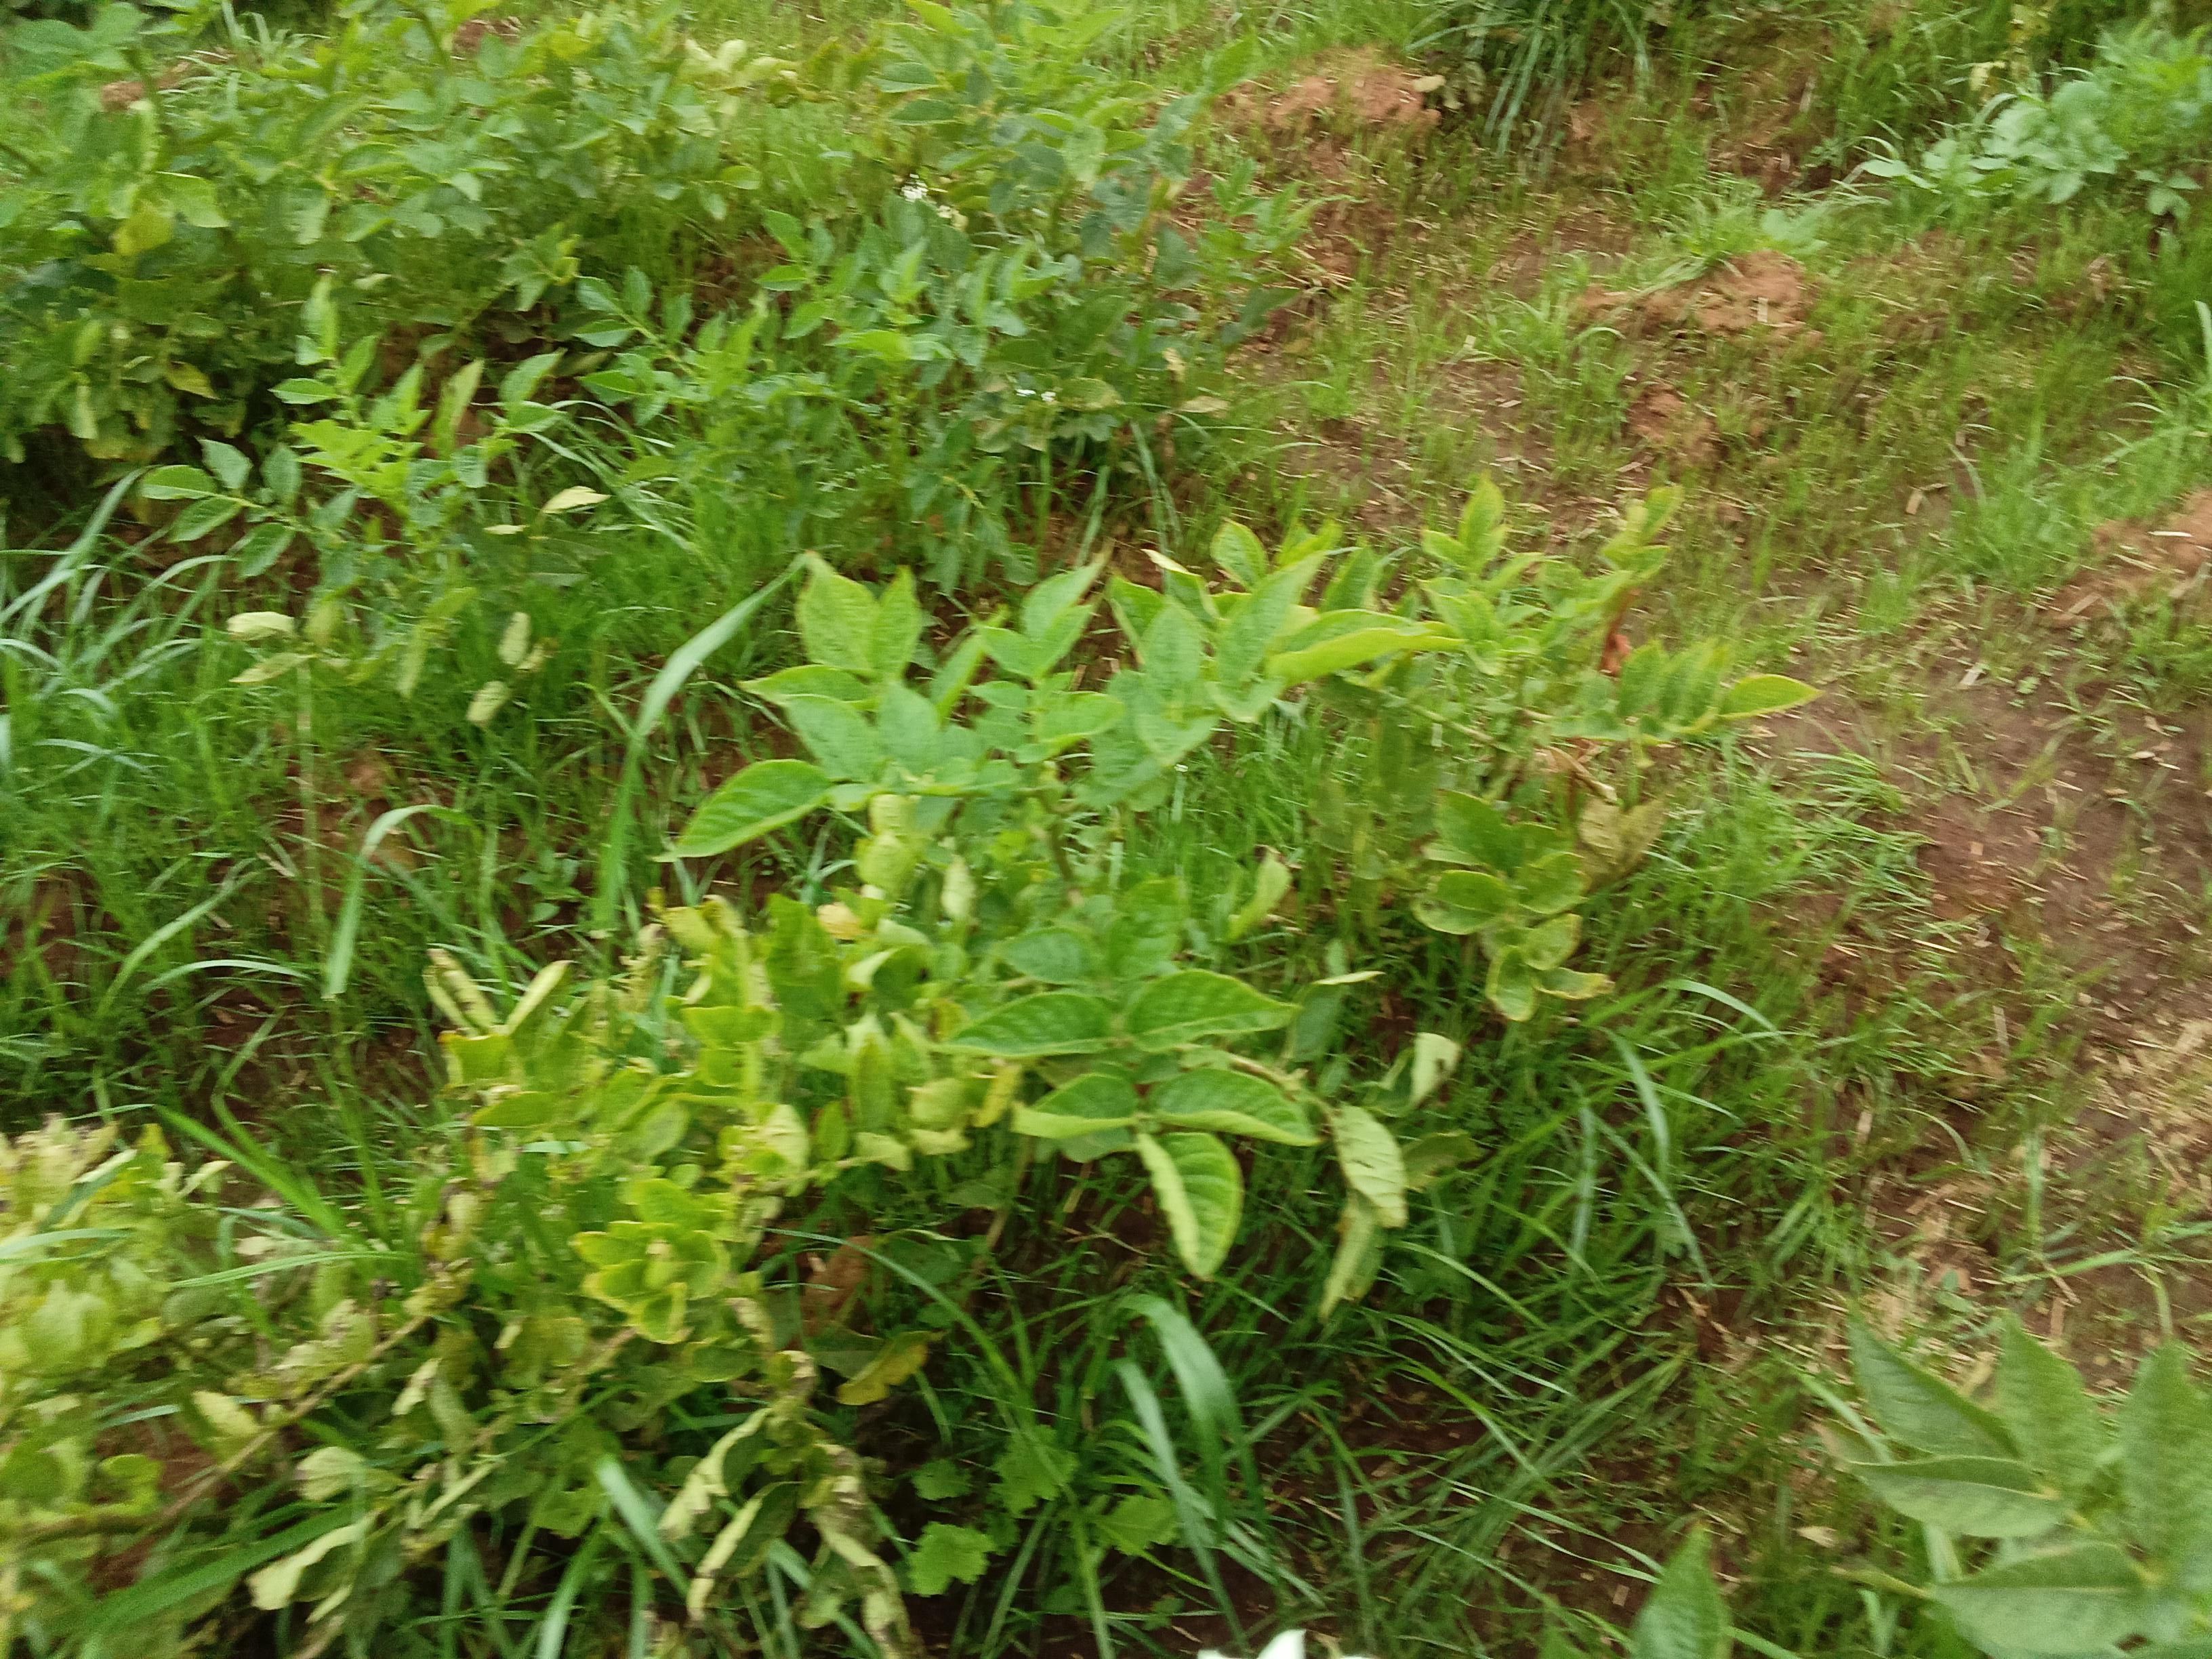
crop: potato
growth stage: harvest maturity
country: Kenya
